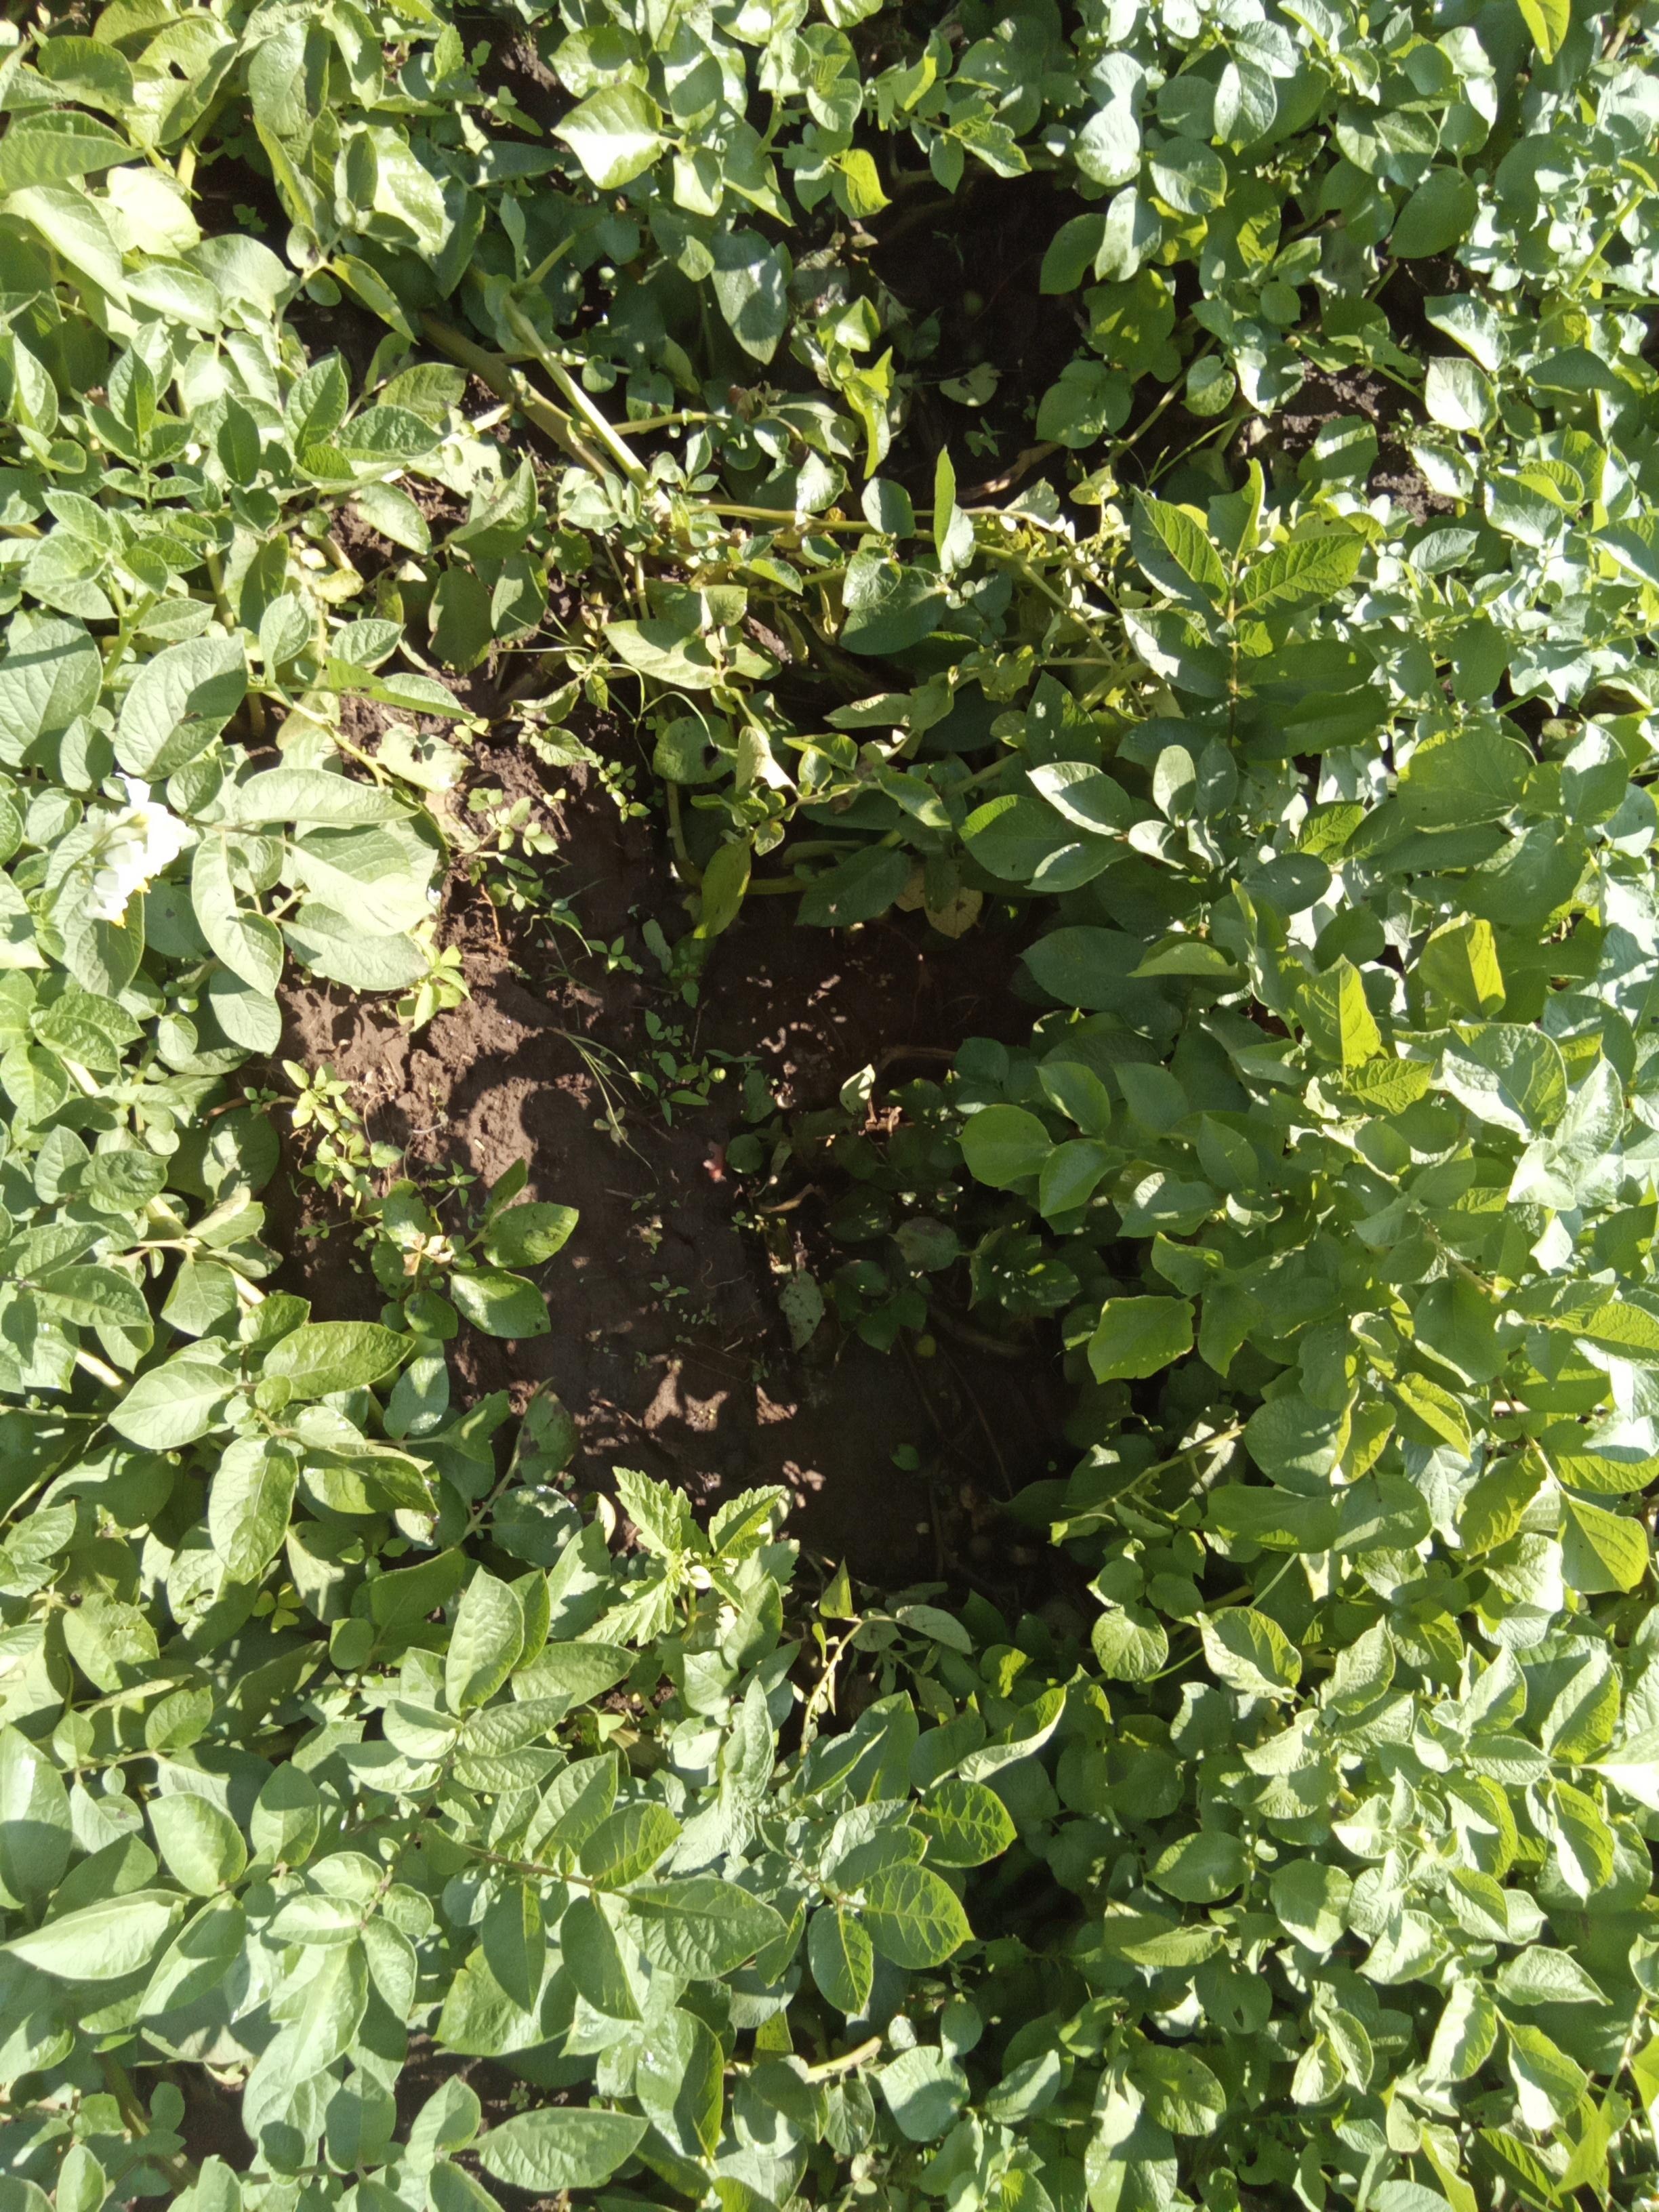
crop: potato
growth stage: vegetative
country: Kenya
